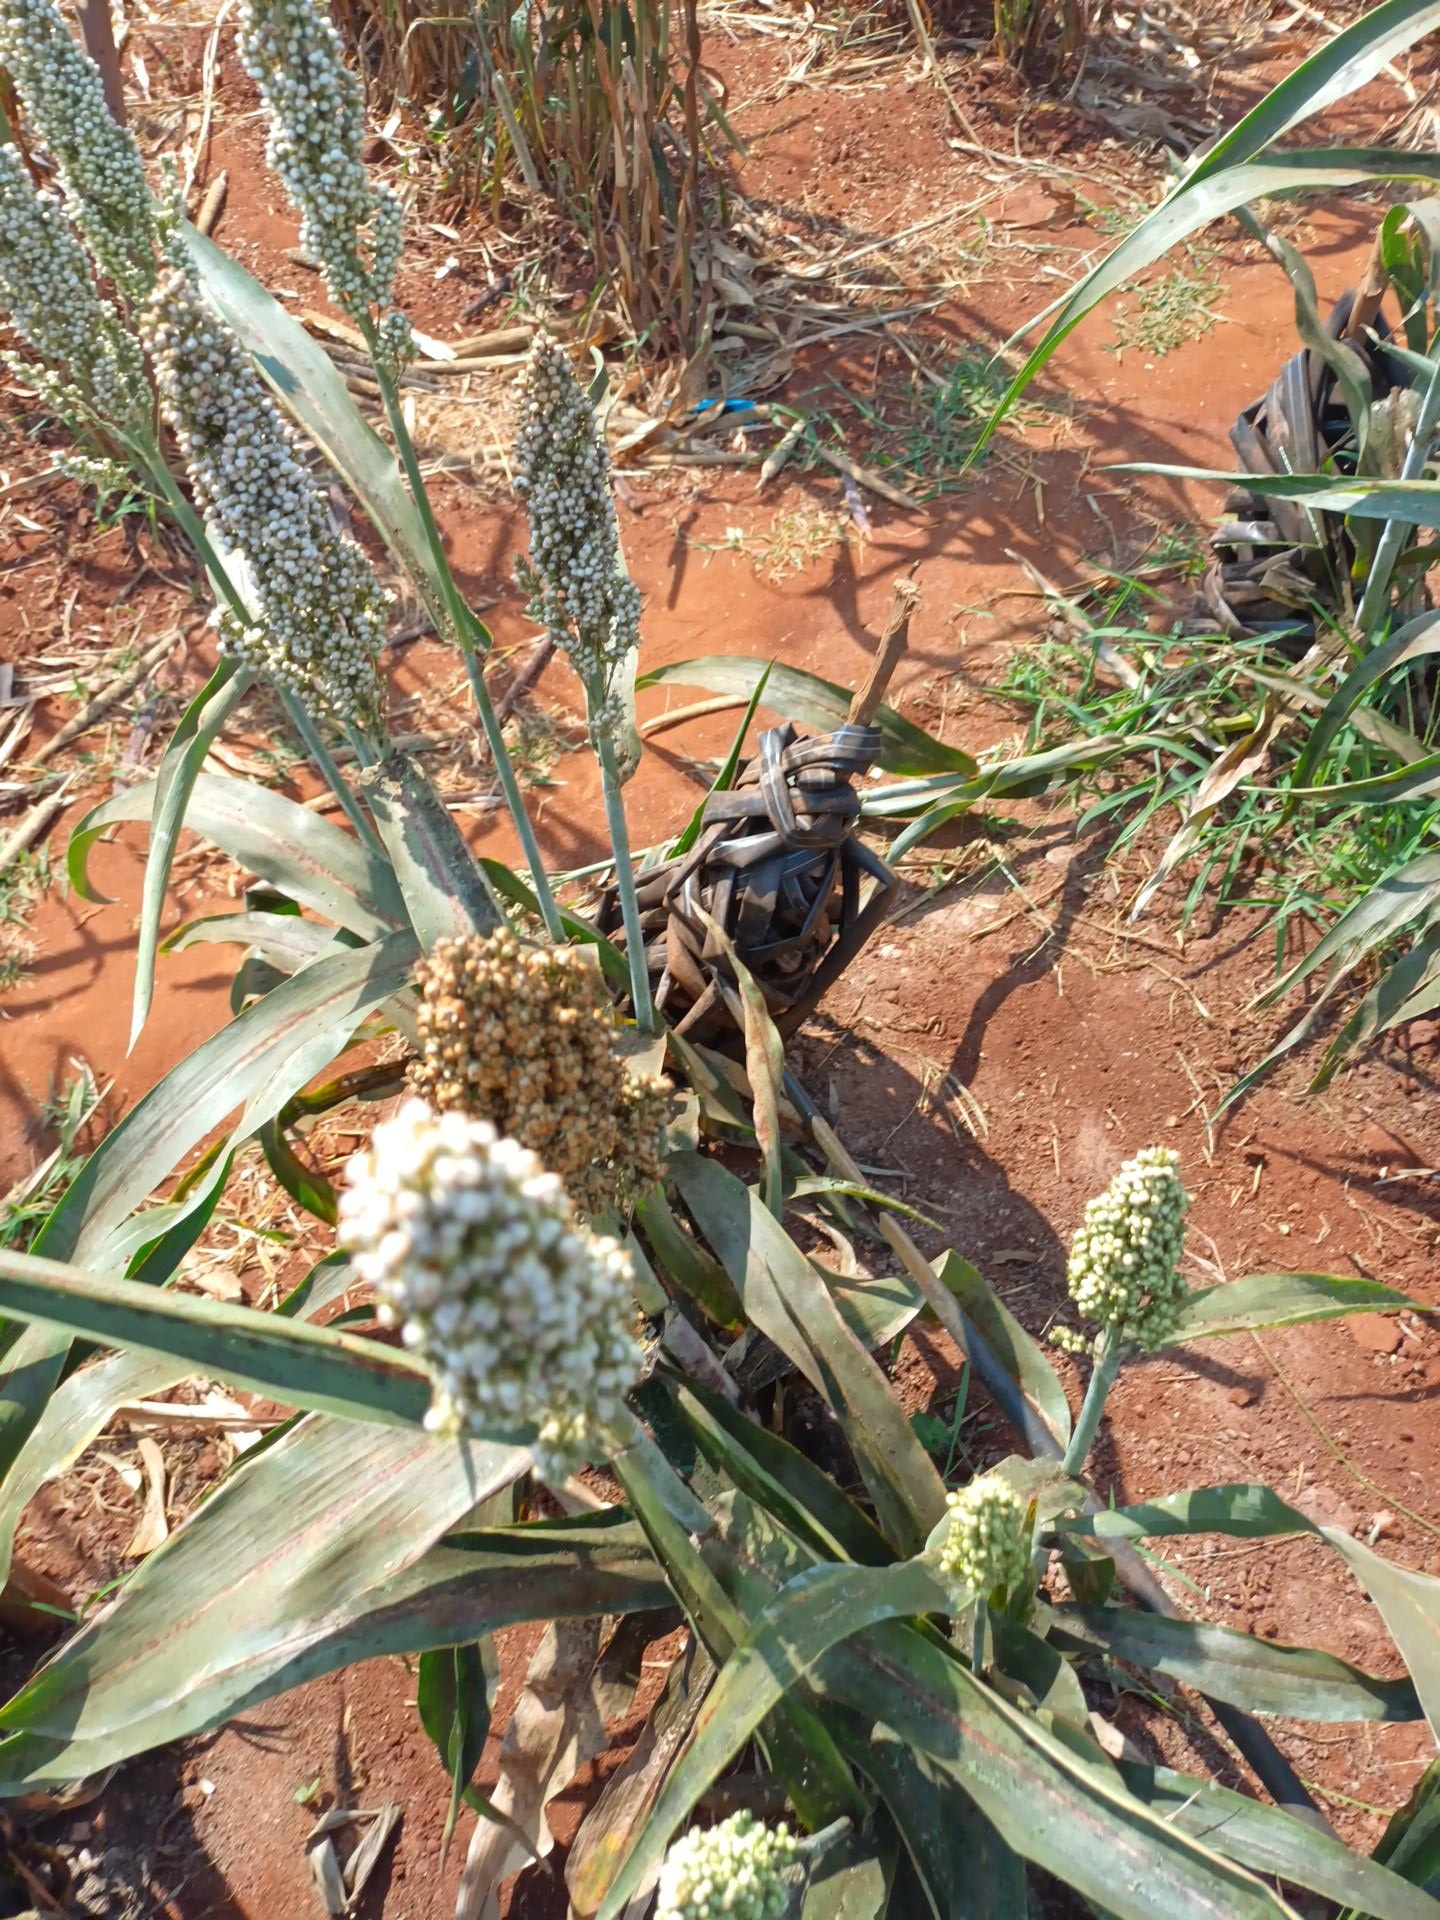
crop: sorghum
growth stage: maturity
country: Kenya
